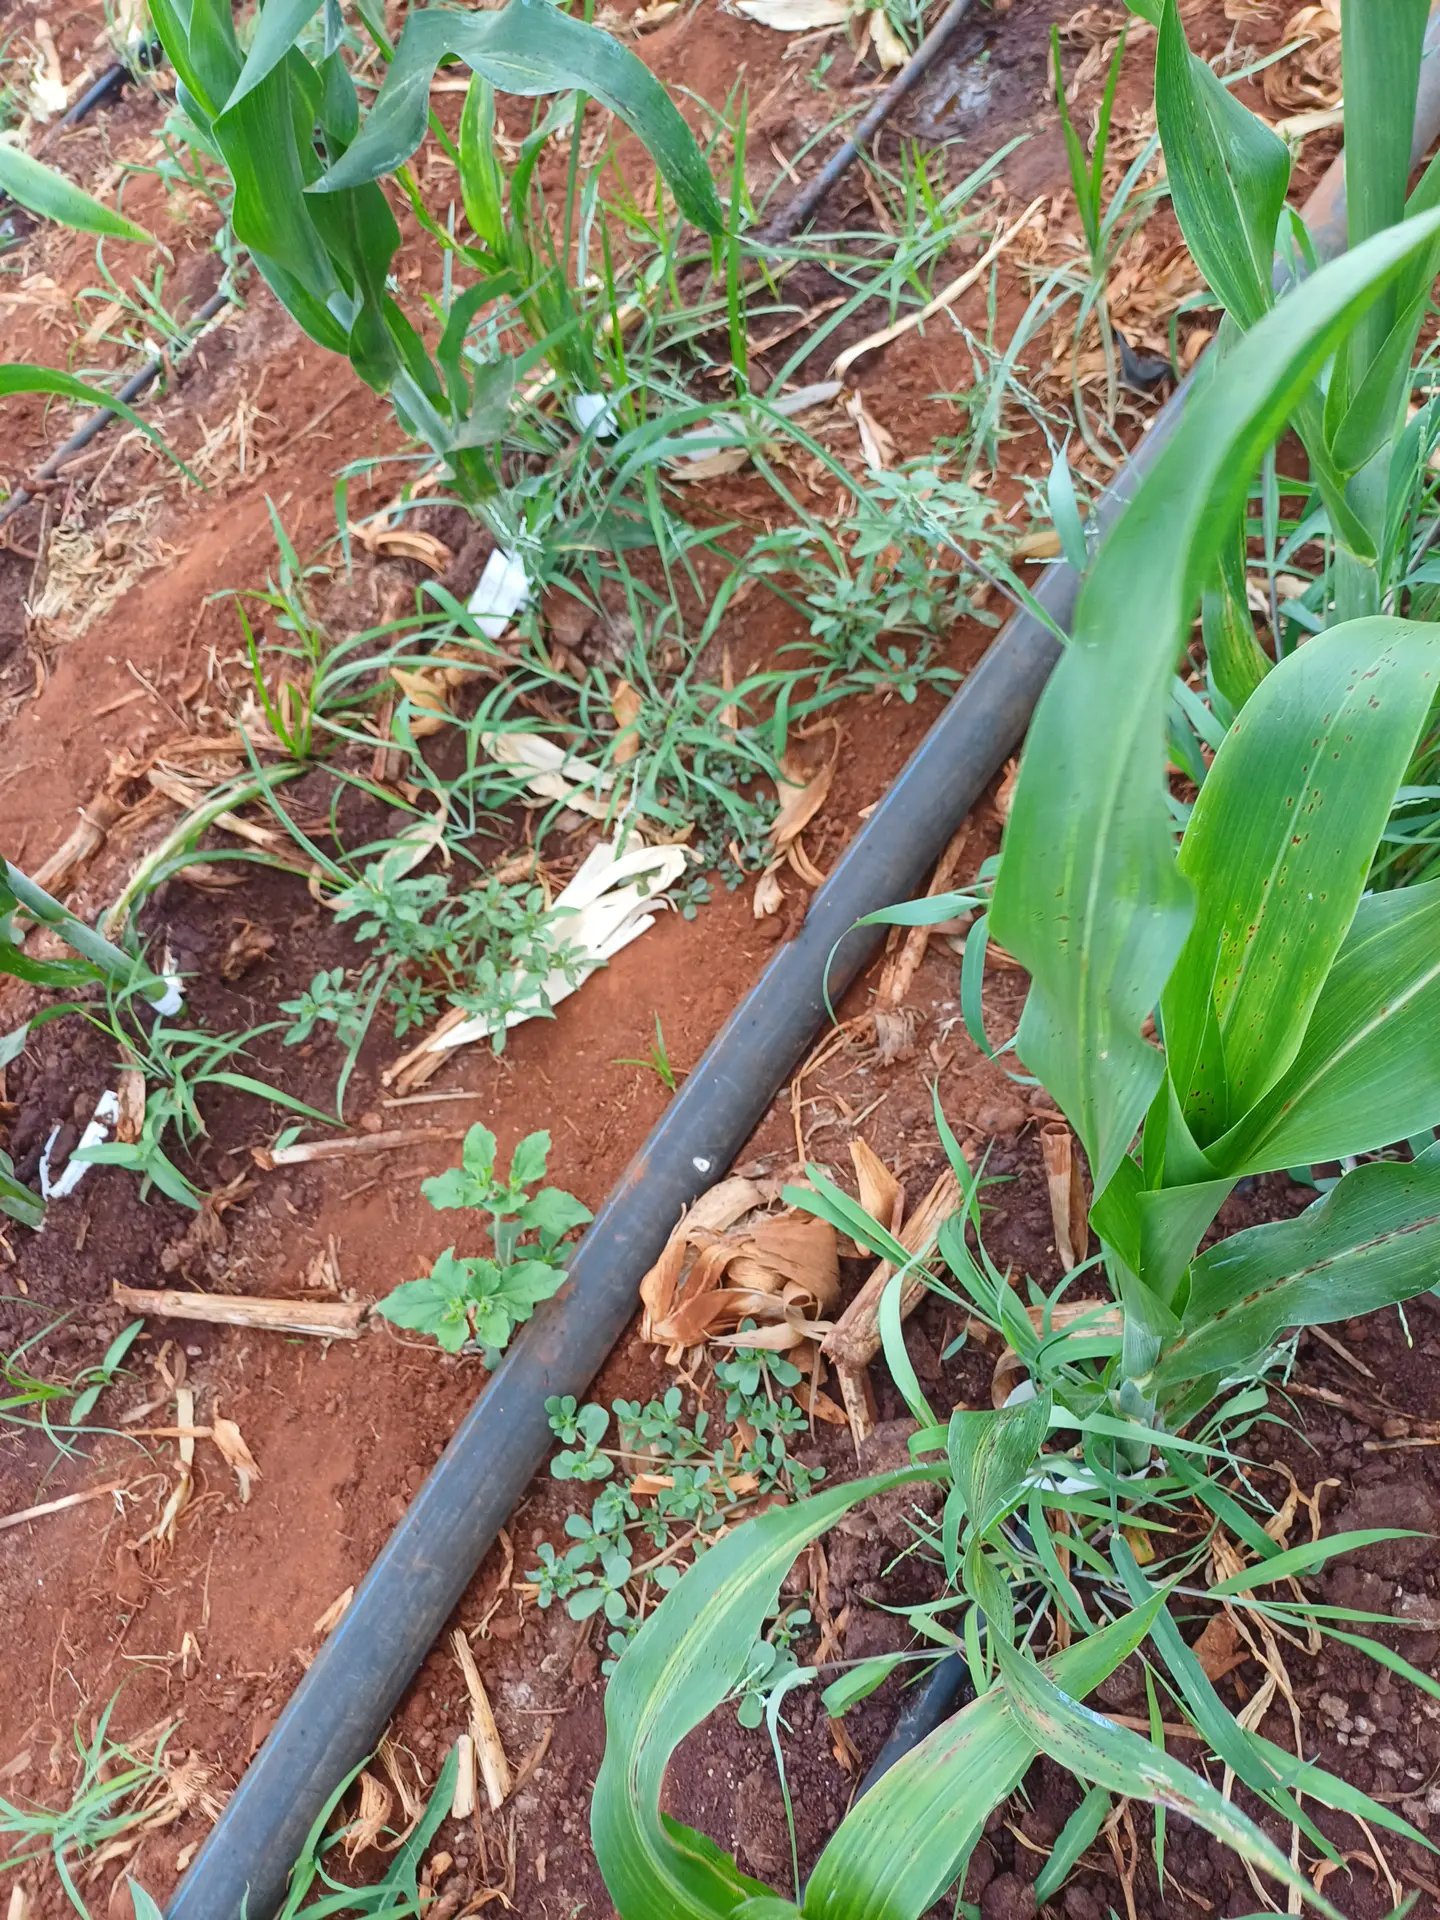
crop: sorghum
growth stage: vegetative
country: Kenya
